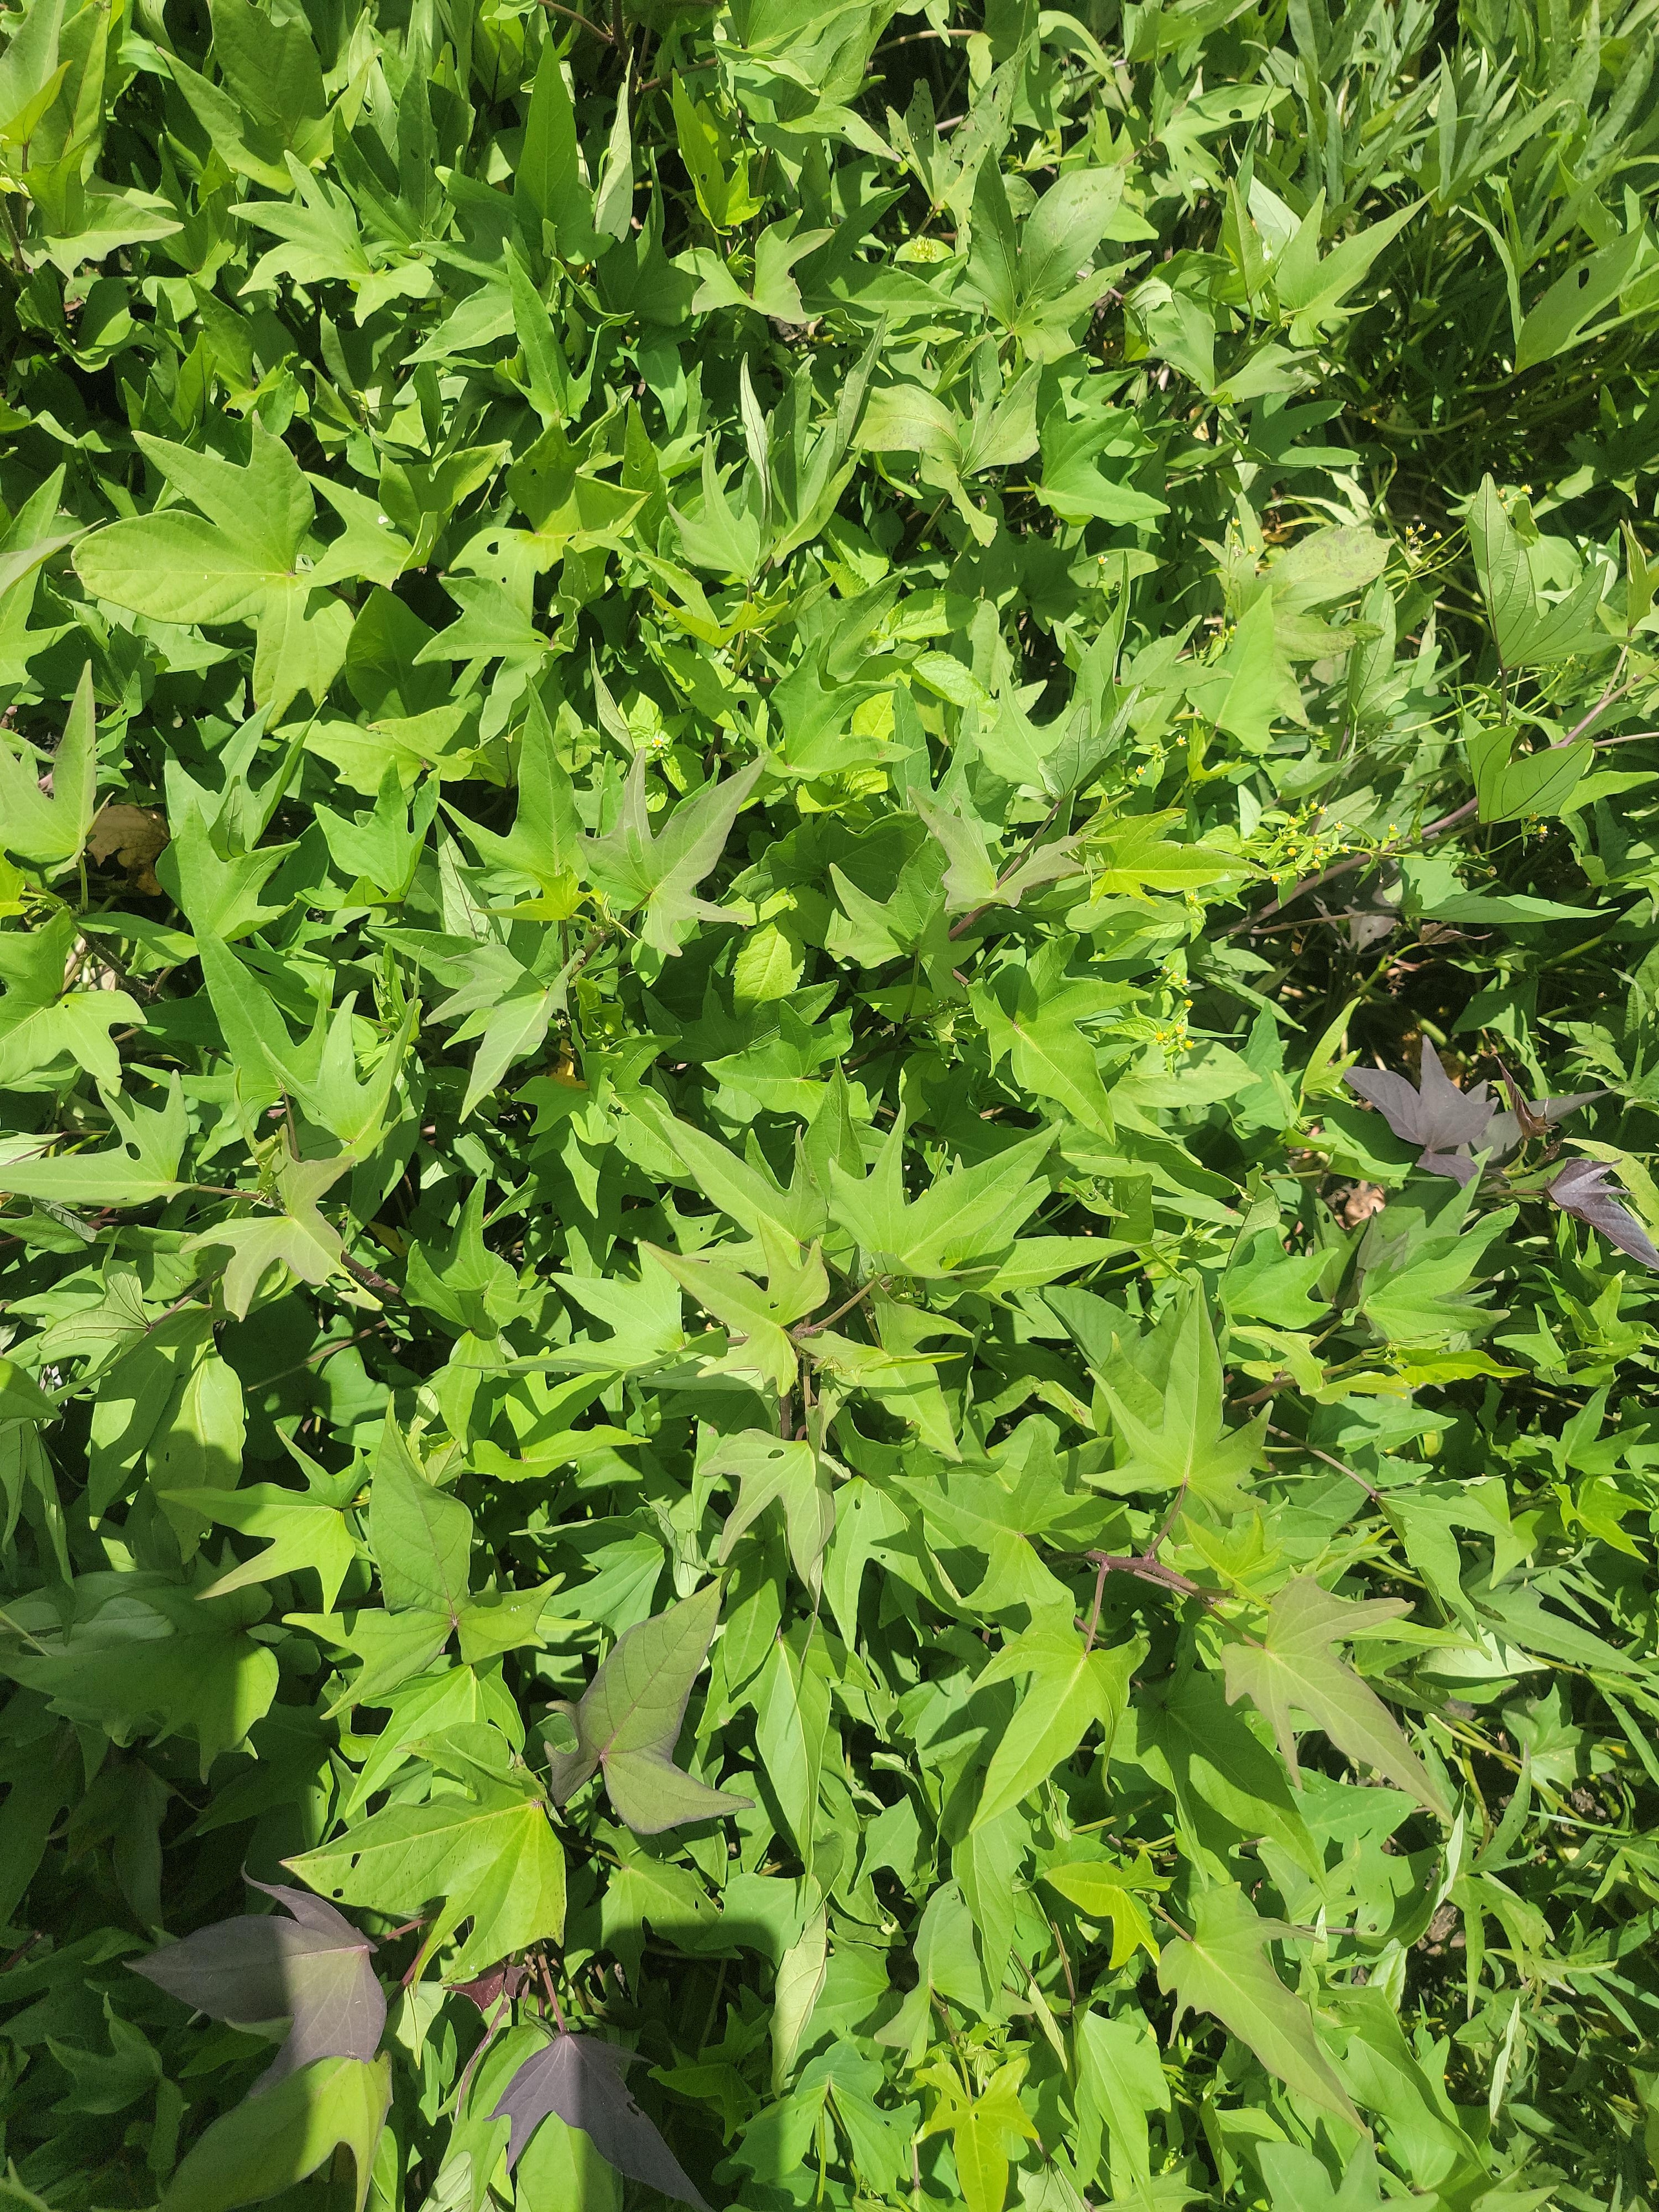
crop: sweet potato
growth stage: vegetative
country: Tanzania
